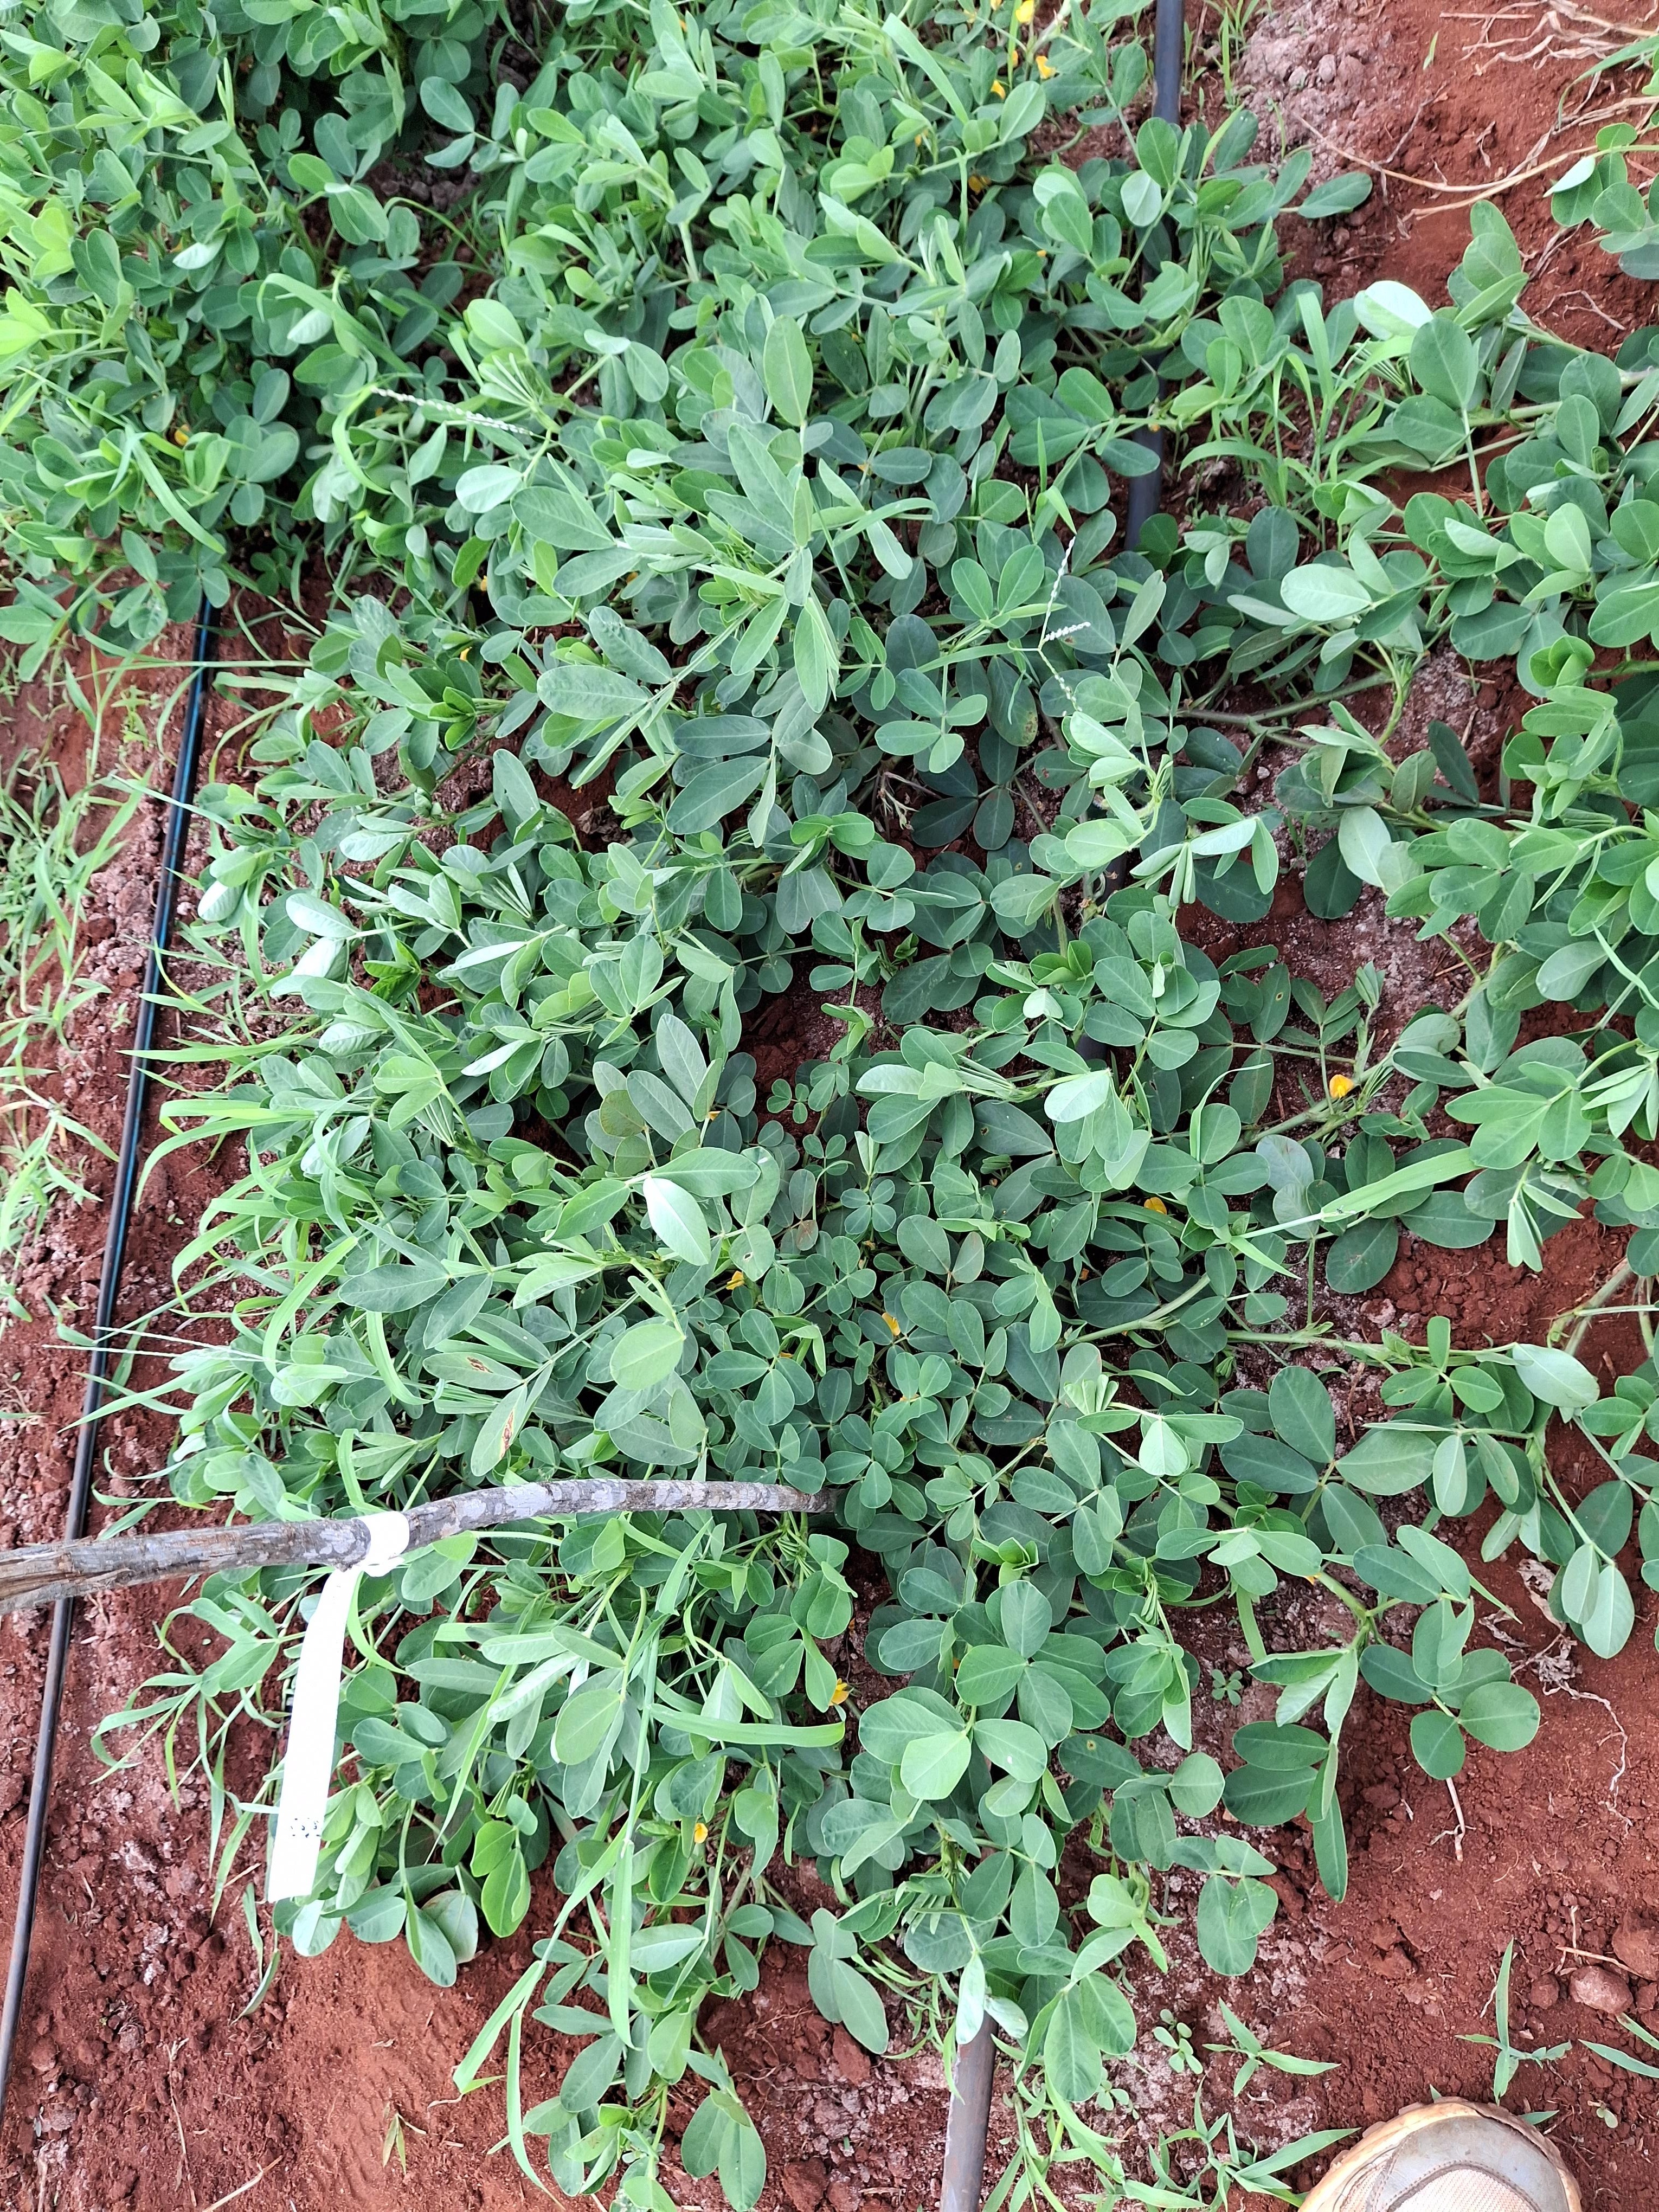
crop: groundnut
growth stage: flowering
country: Kenya
